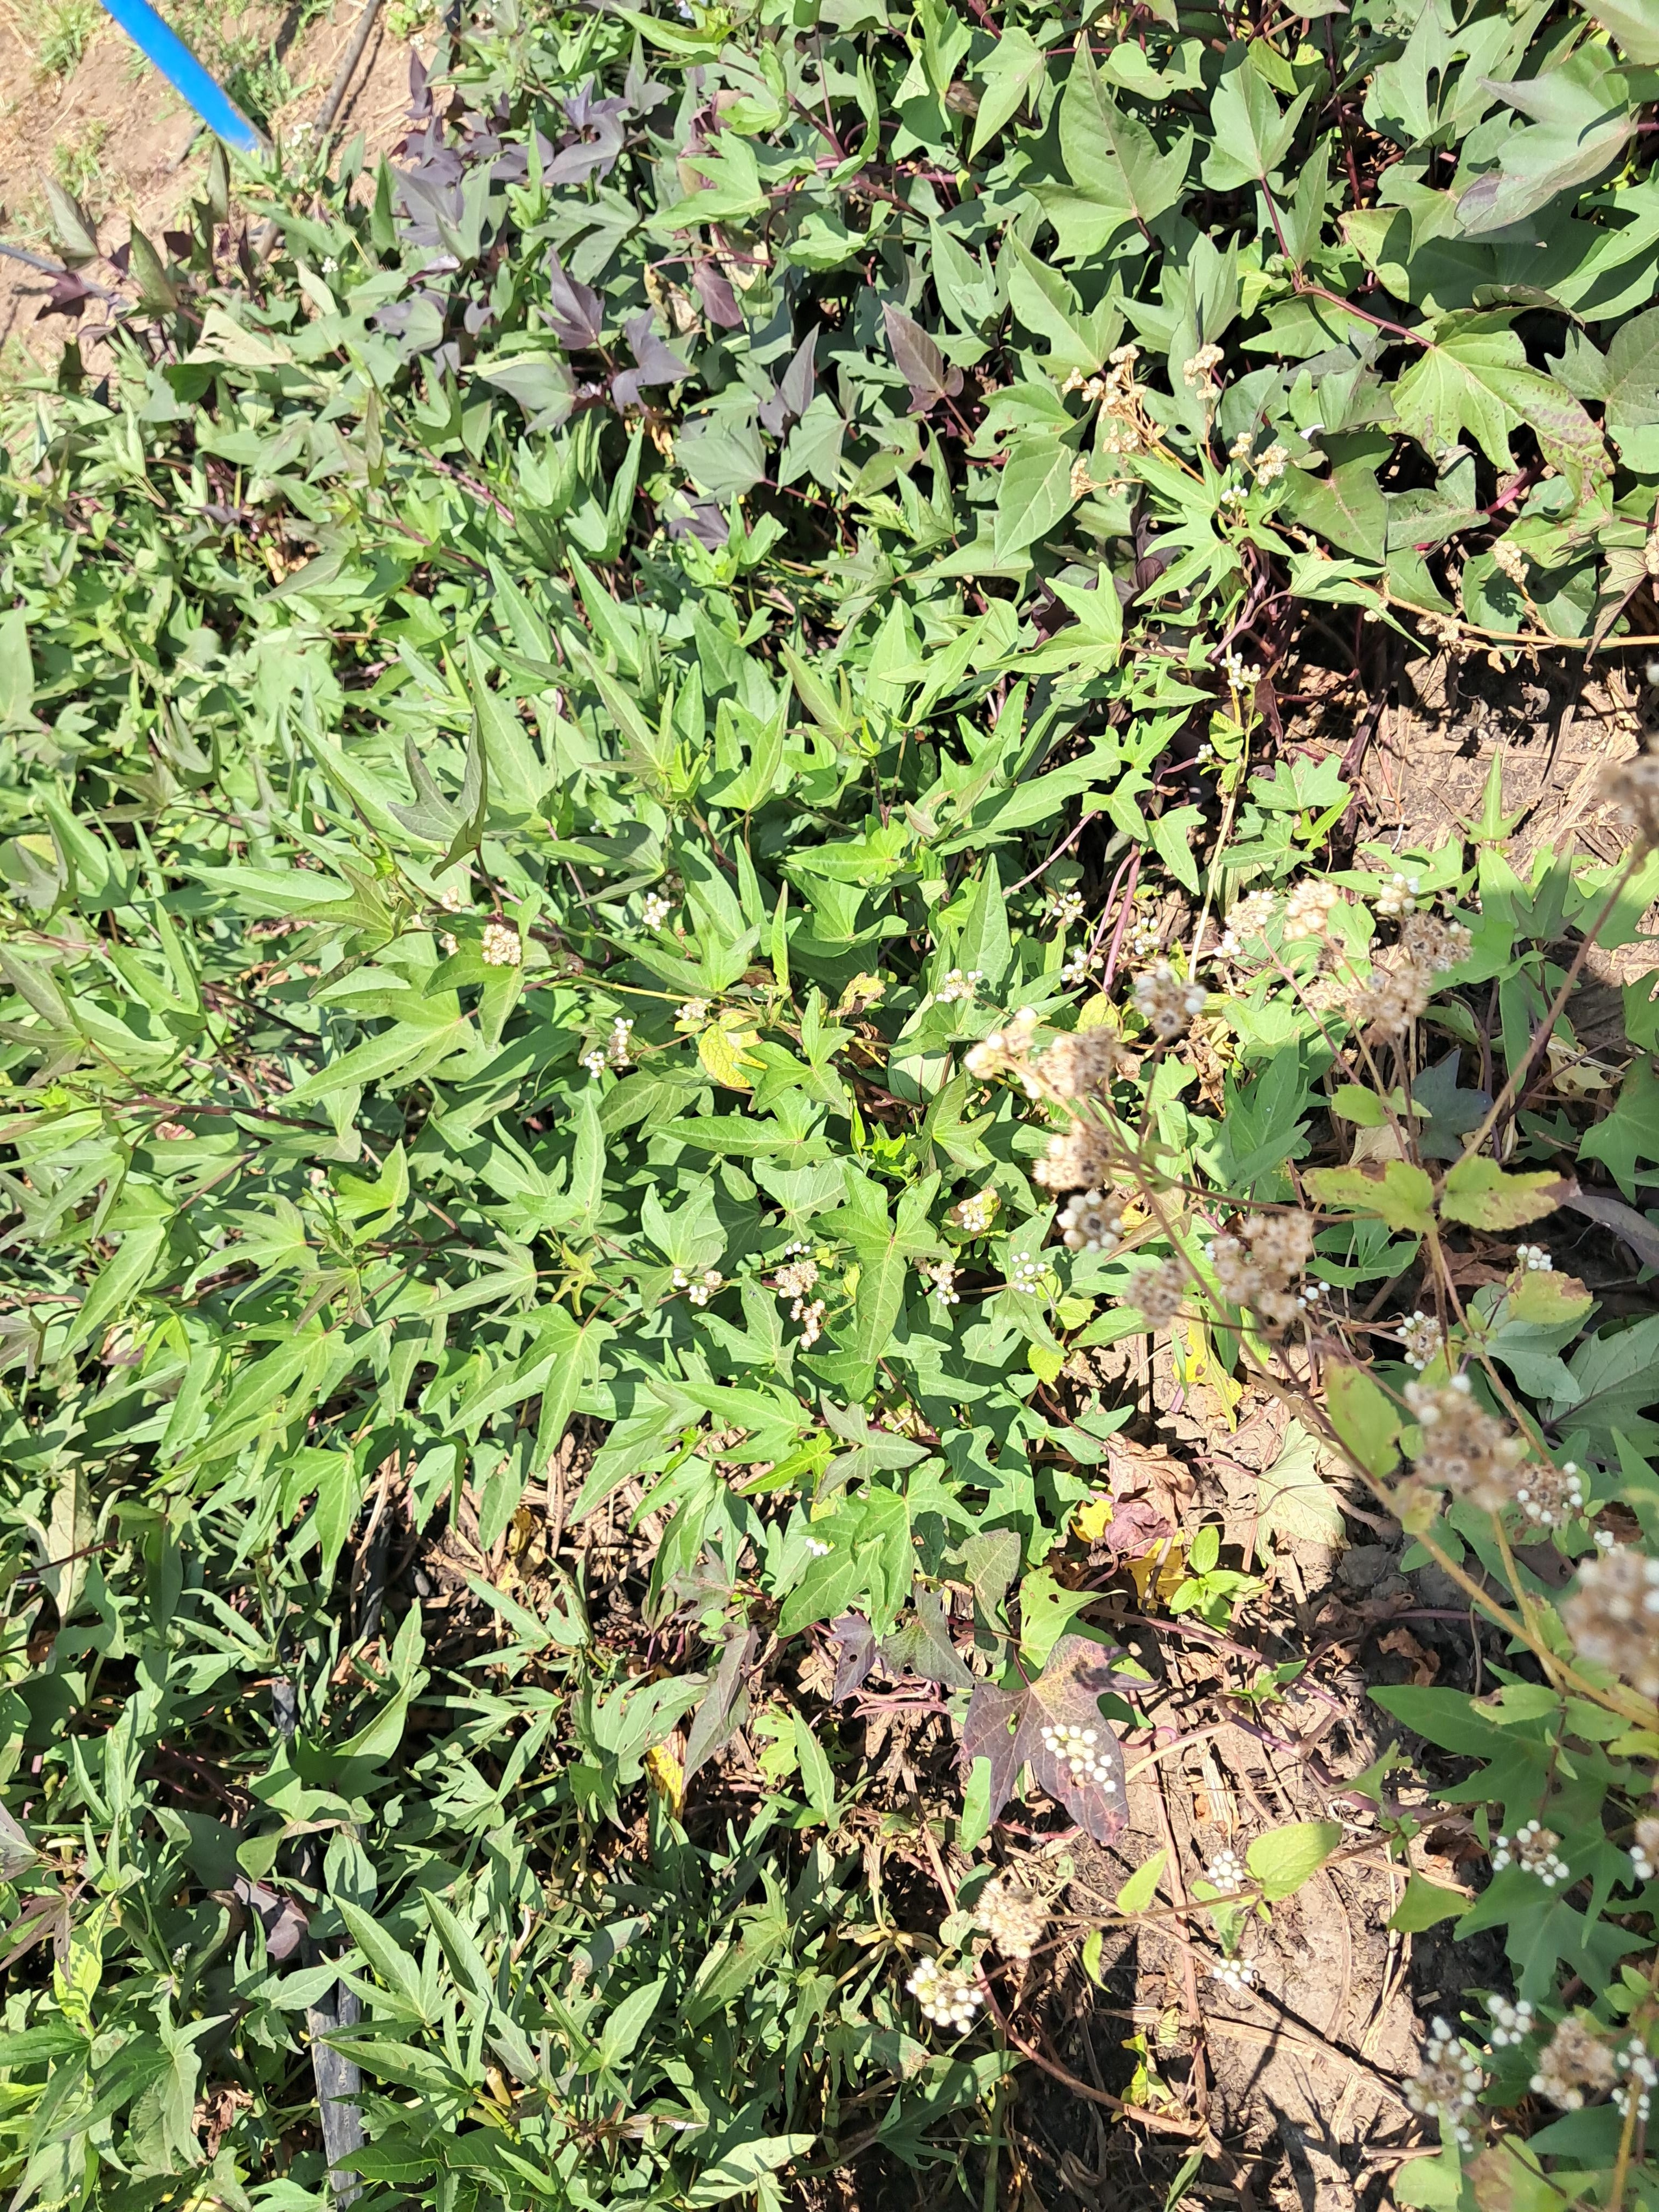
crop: sweet potato
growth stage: flowering
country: Tanzania
